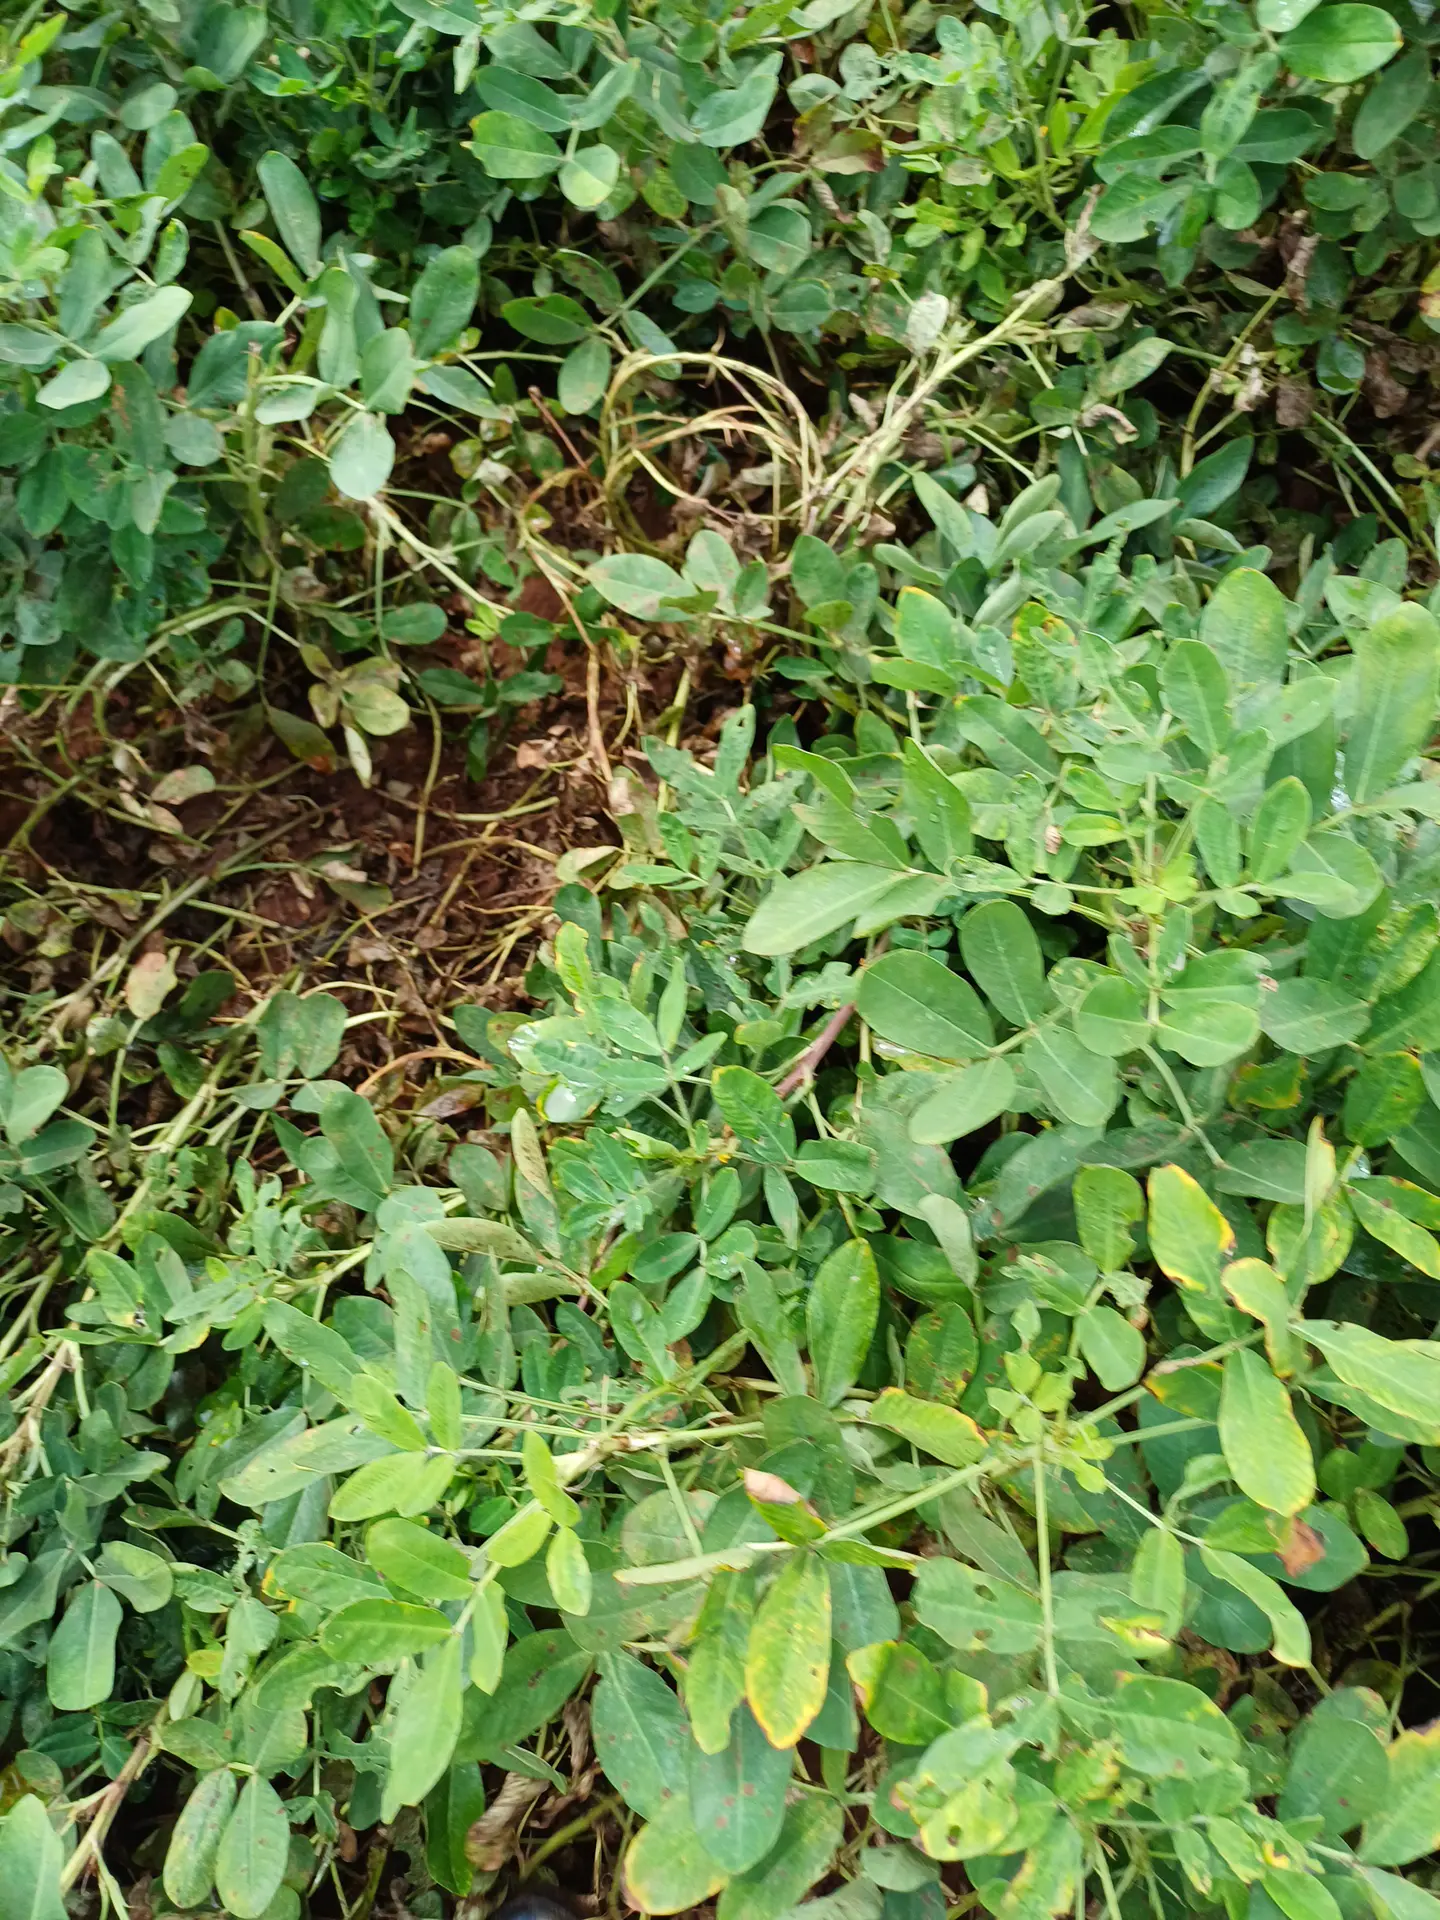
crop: groundnut
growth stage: pegging
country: Kenya
